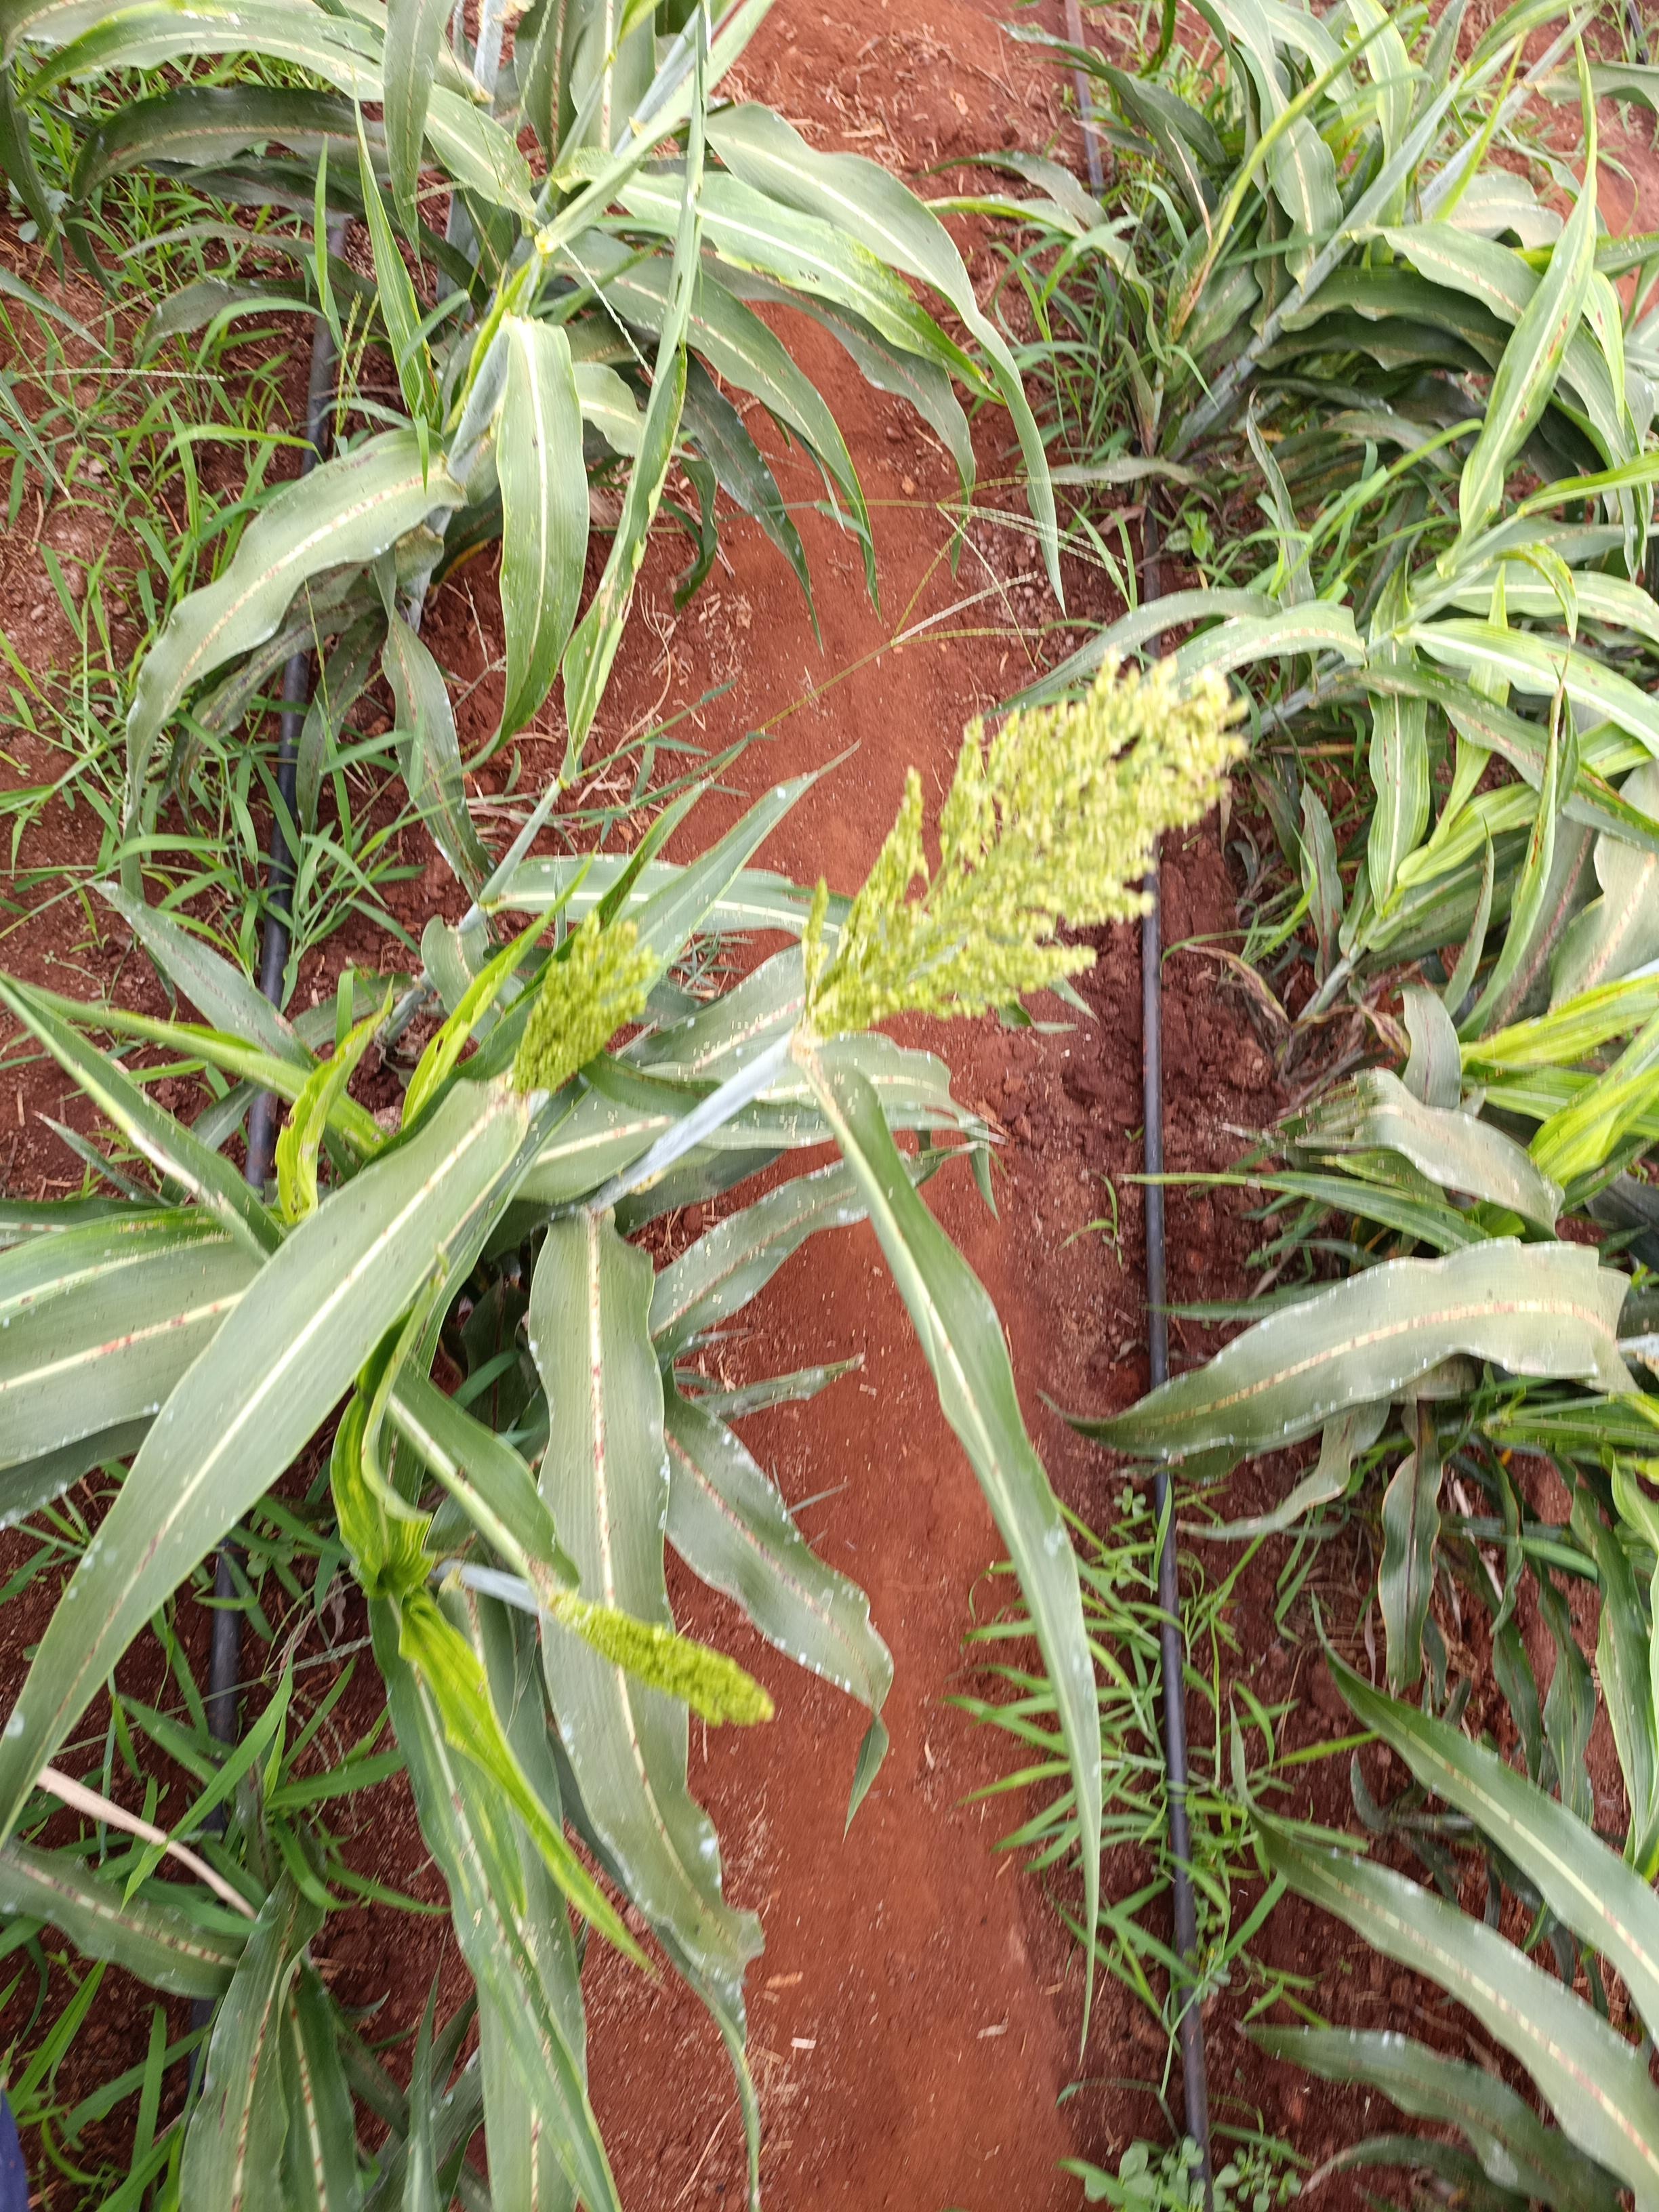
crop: sorghum
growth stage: flowering
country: Kenya
